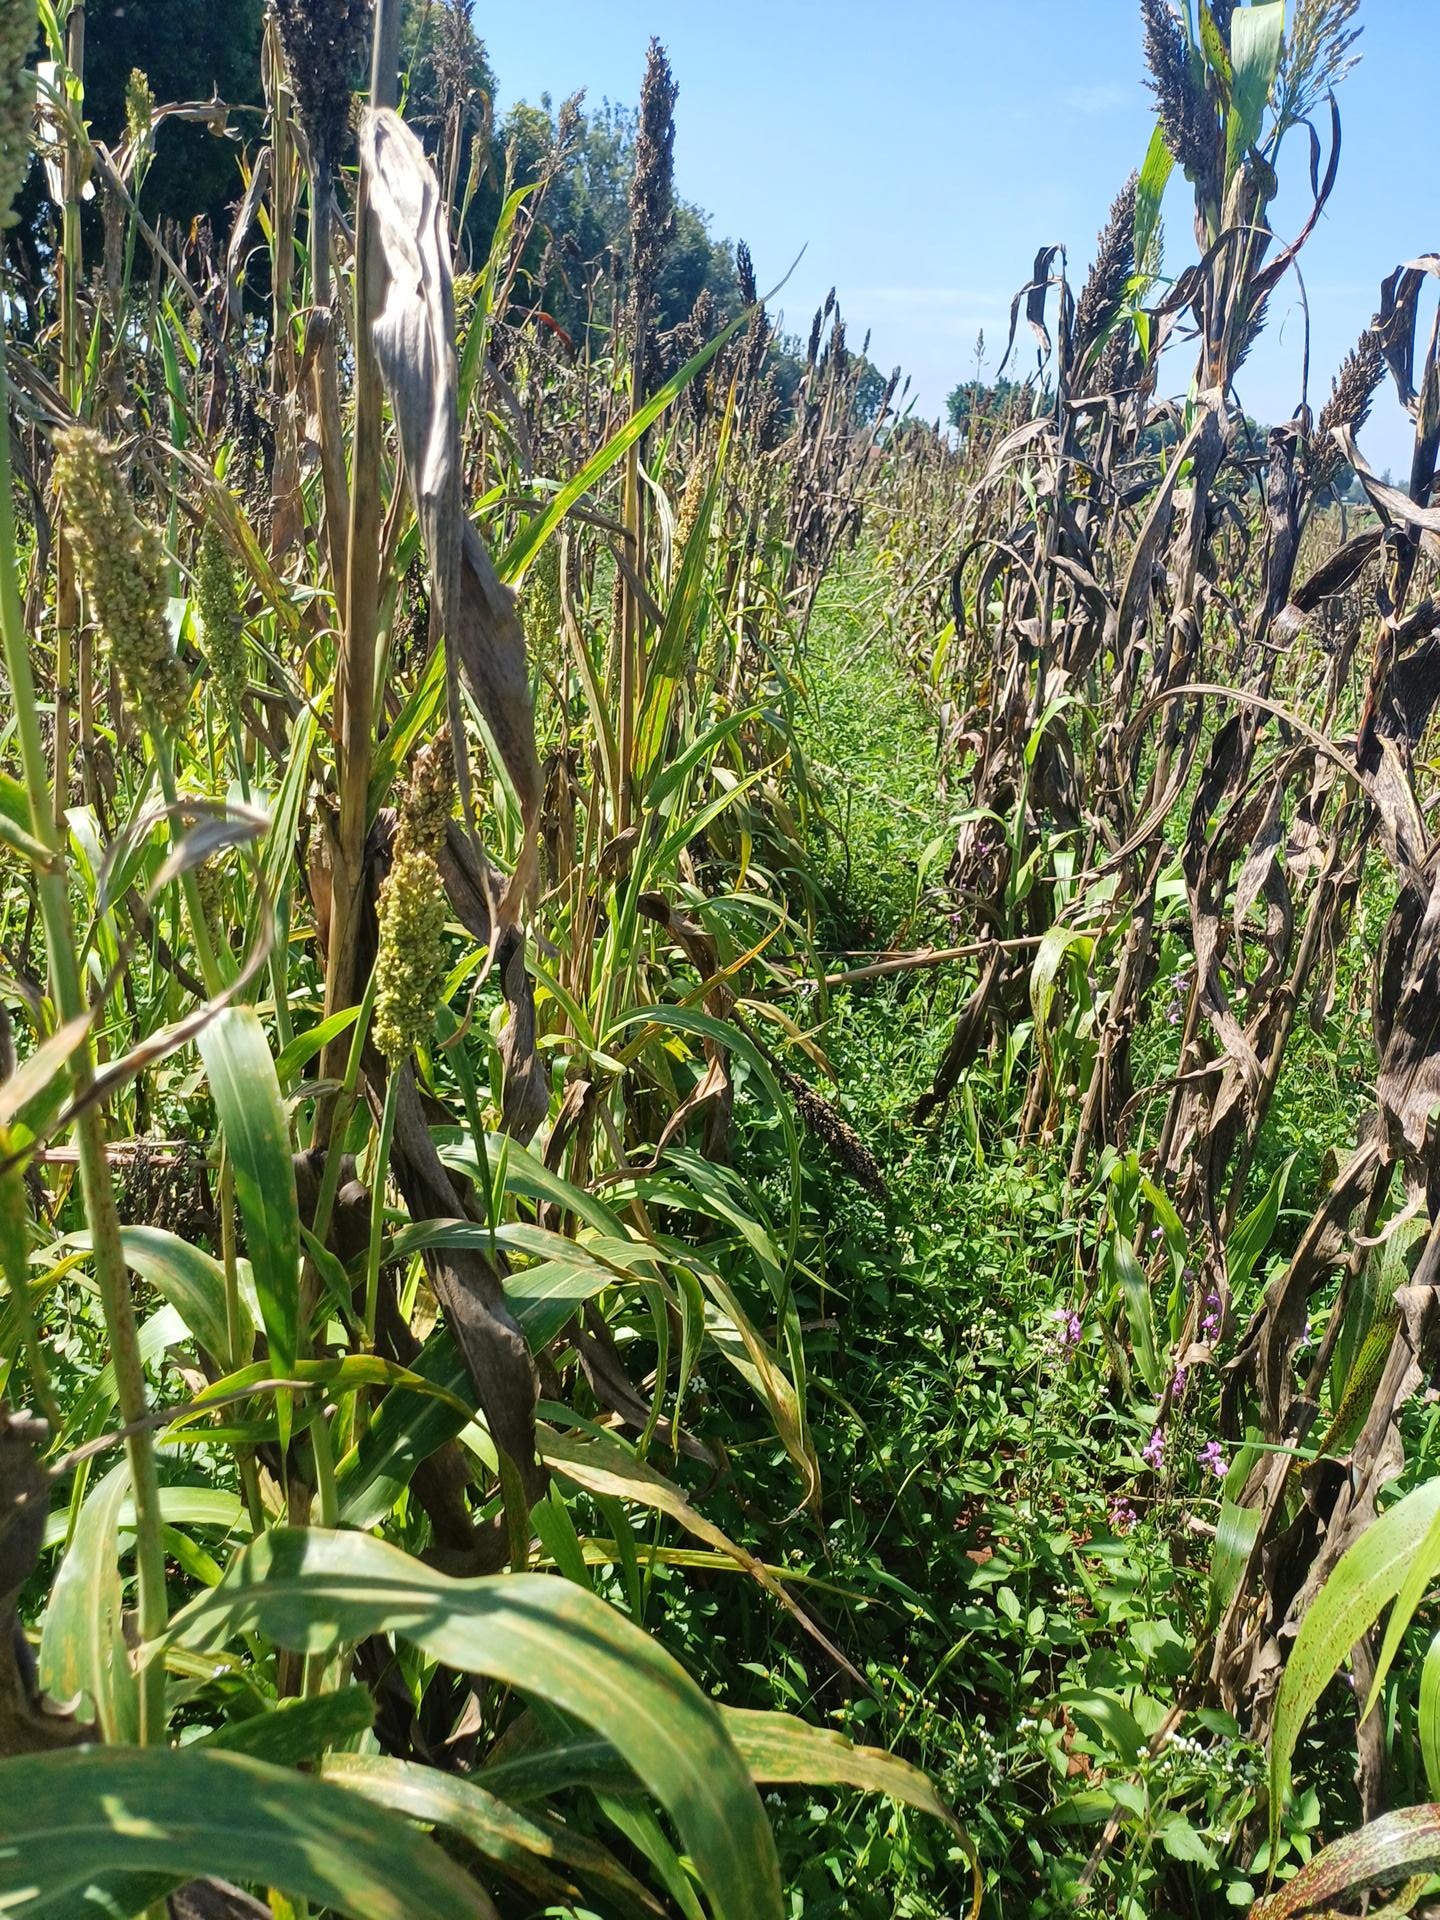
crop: sorghum
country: Kenya
